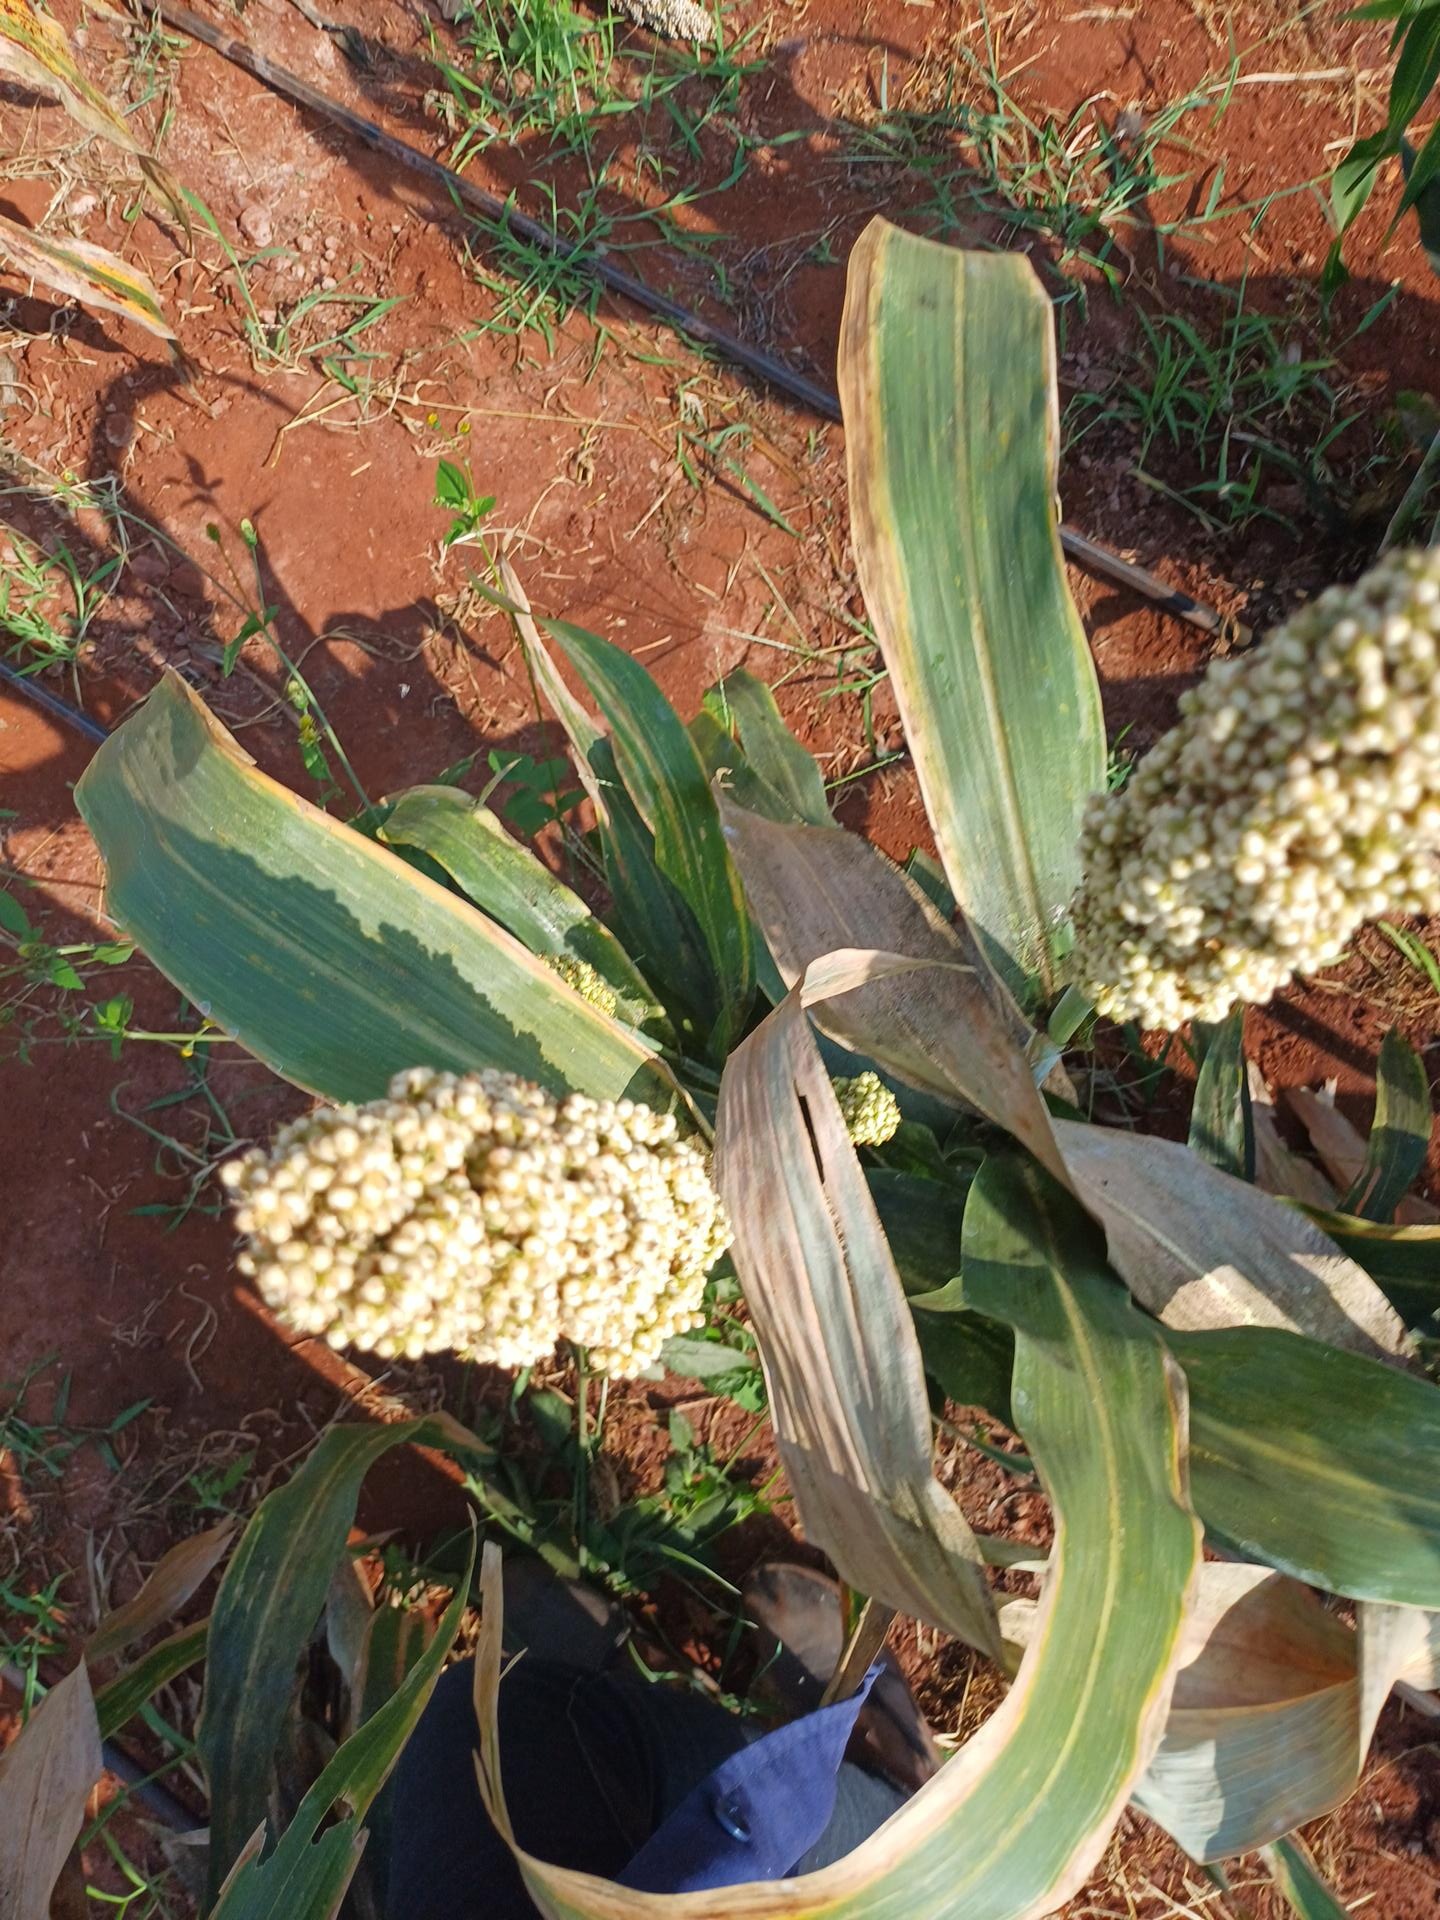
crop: sorghum
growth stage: maturity
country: Kenya
